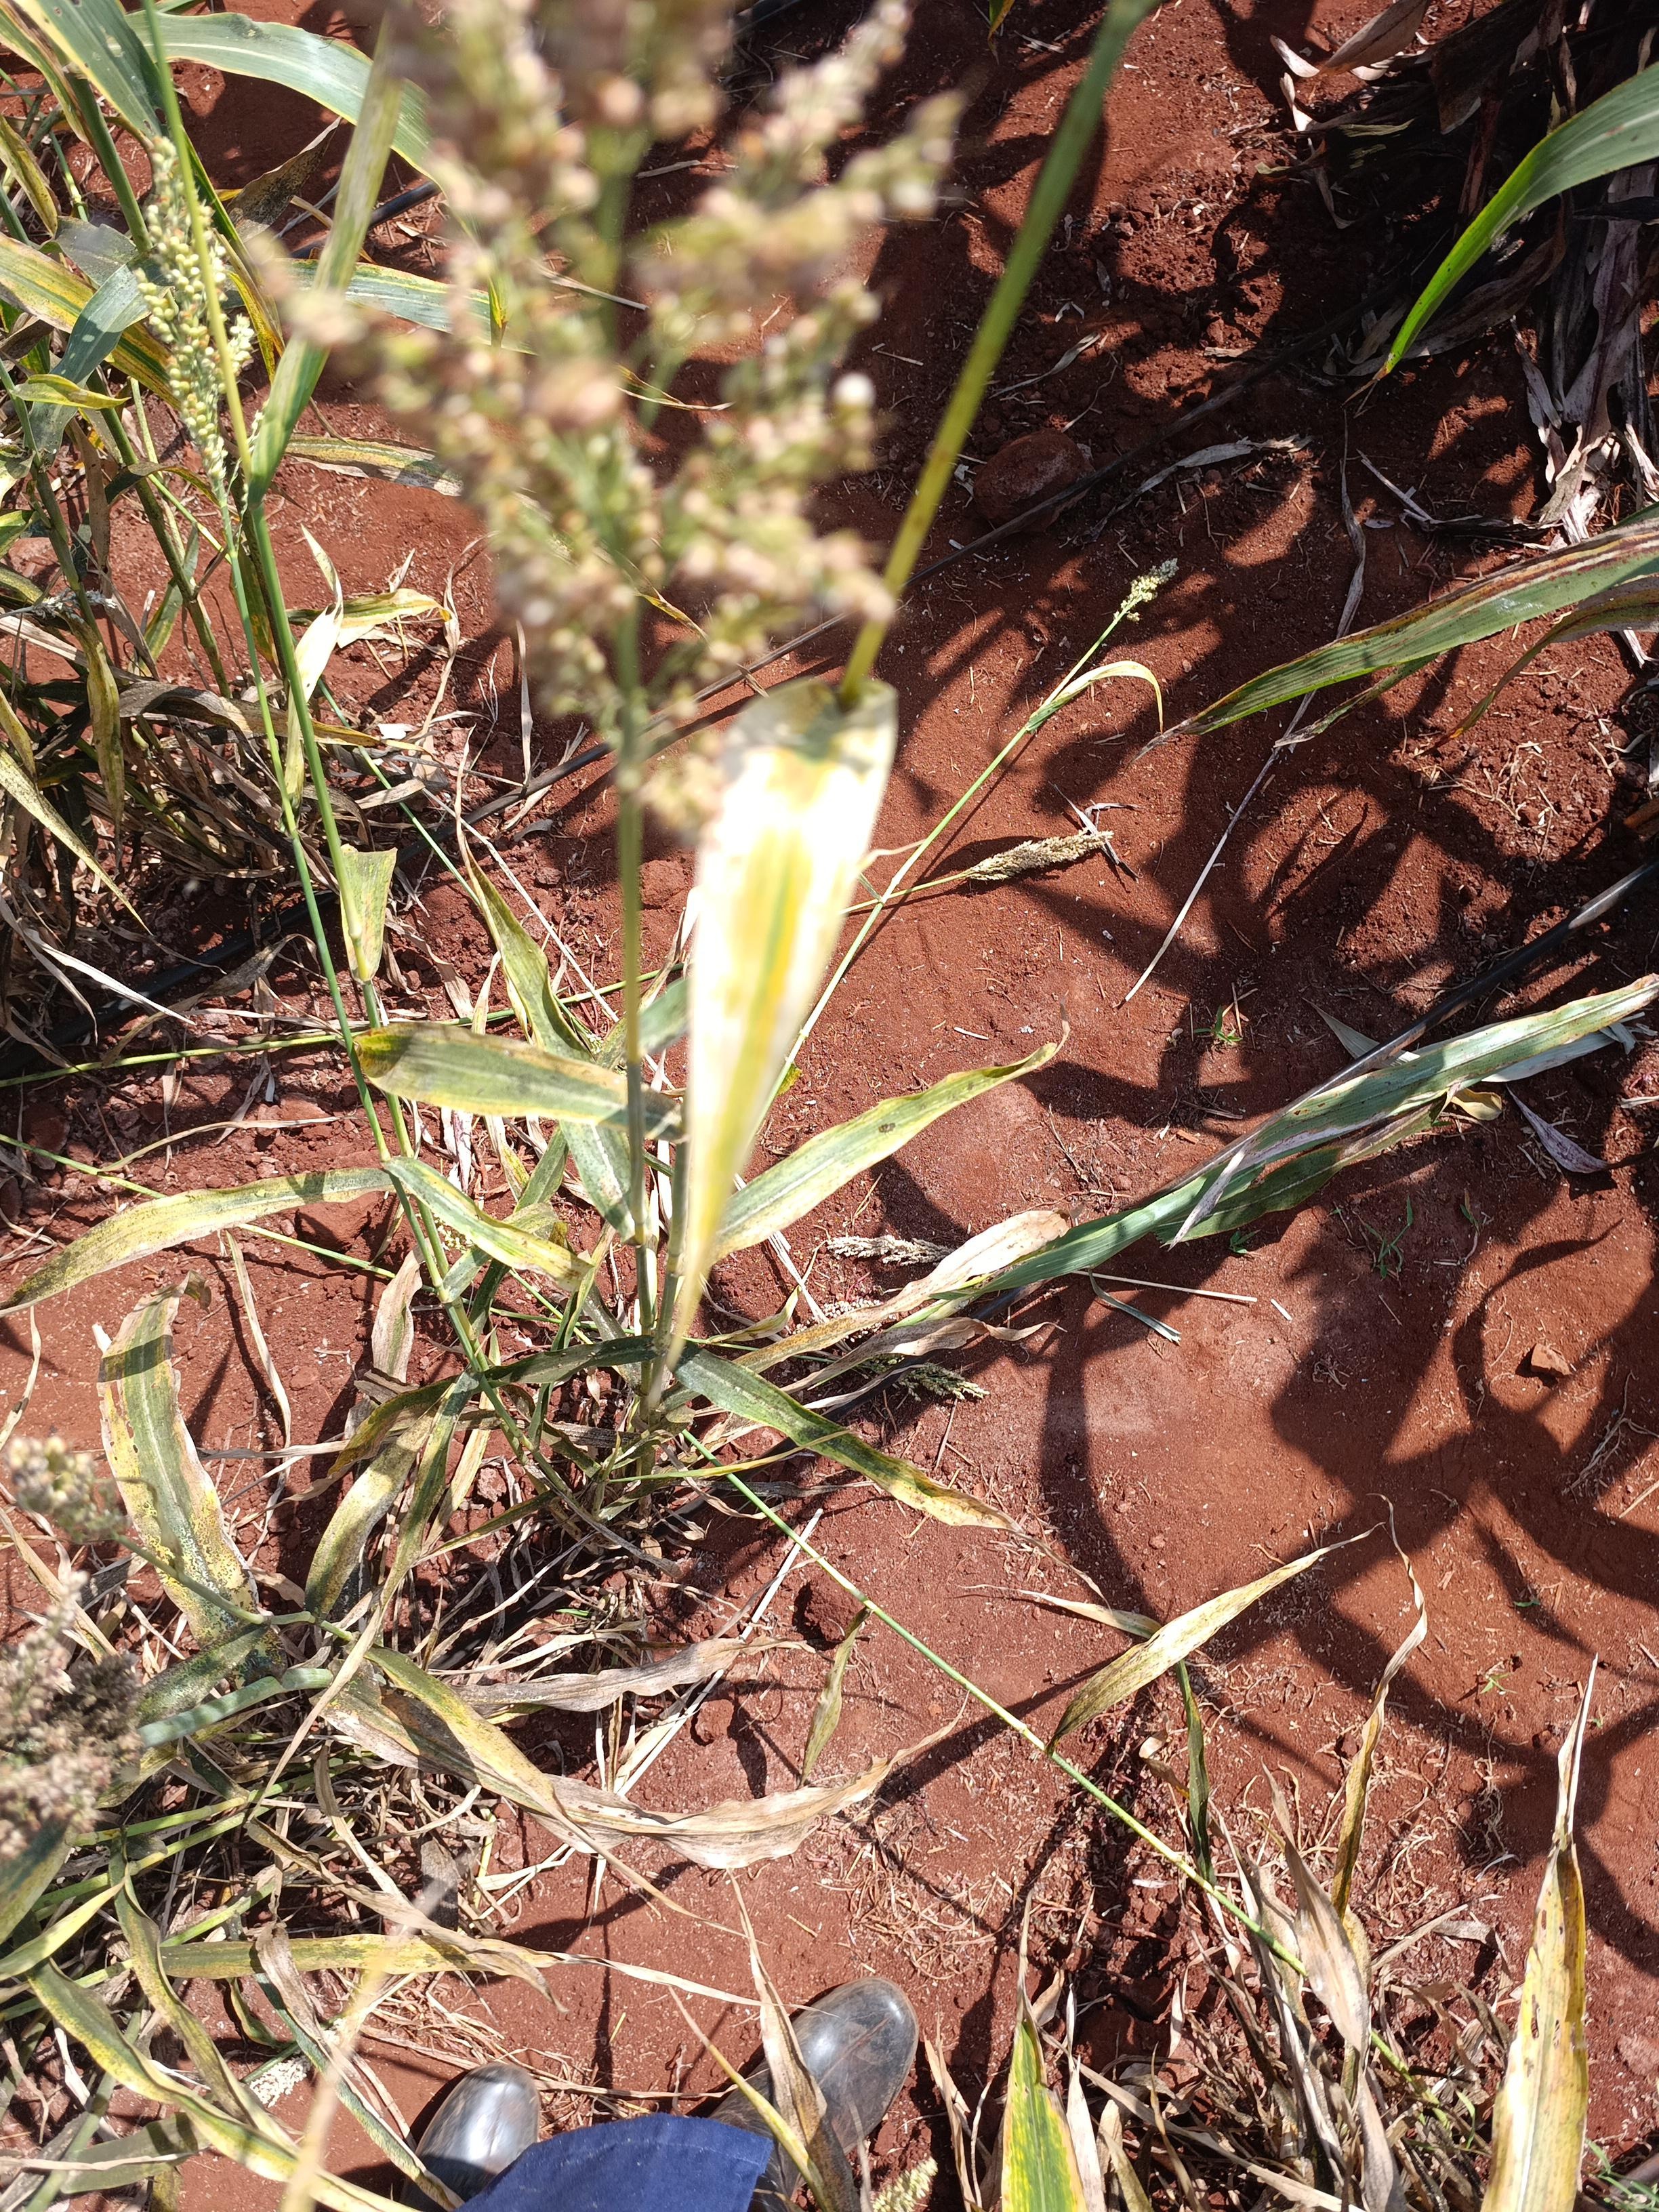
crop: sorghum
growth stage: maturity
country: Kenya
